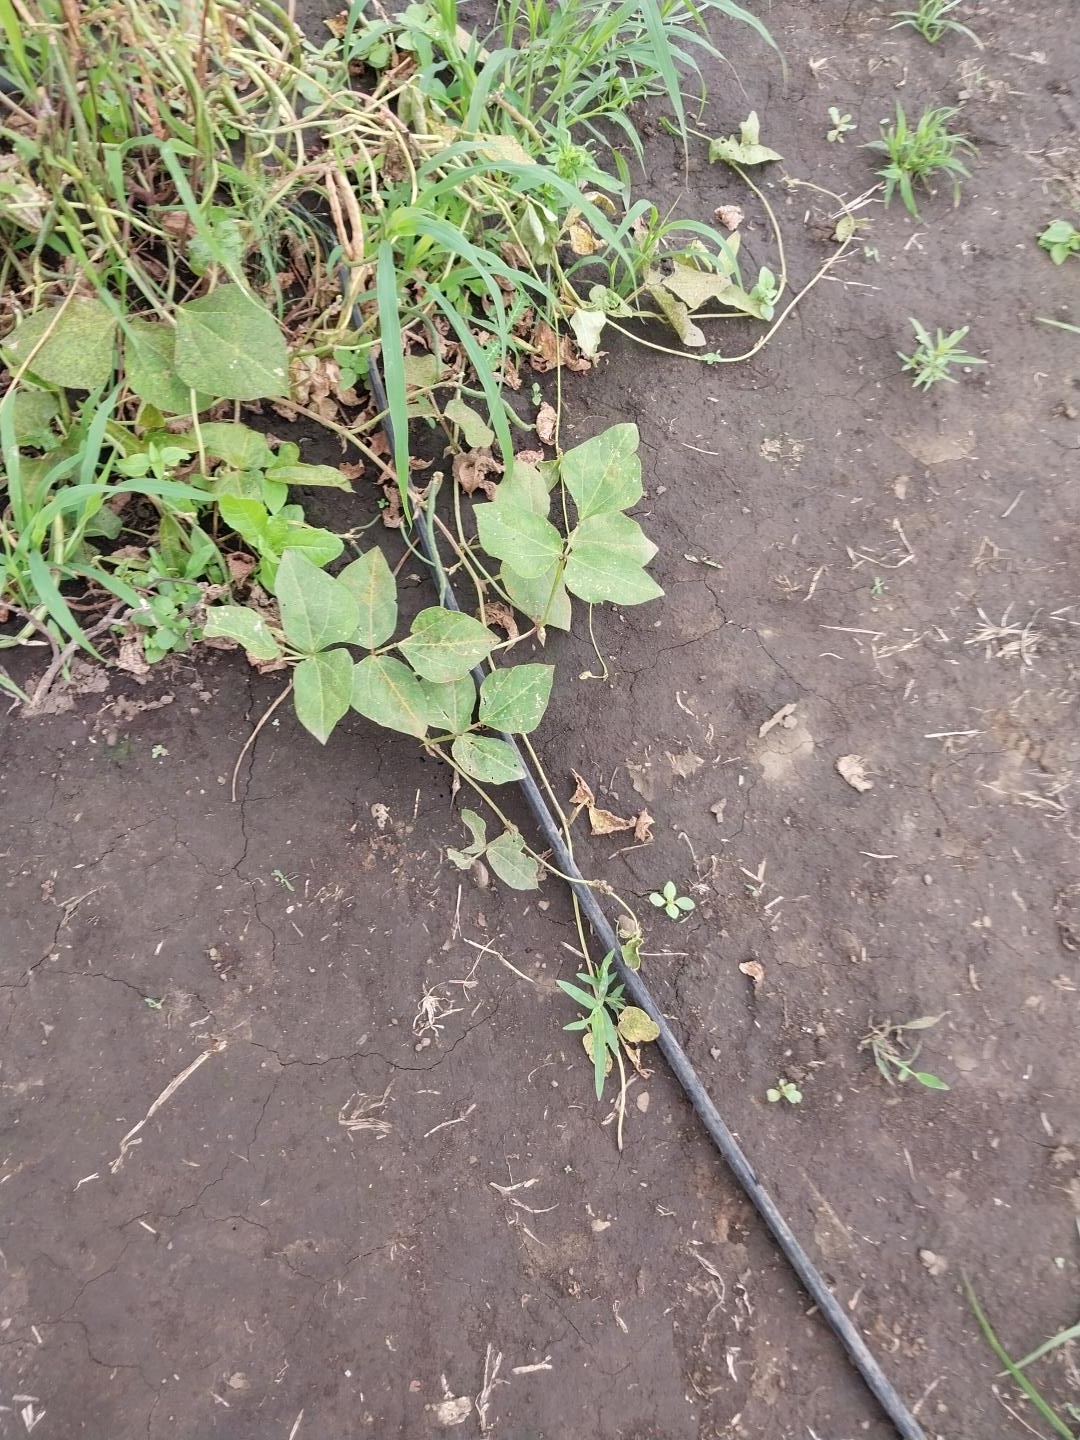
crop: cowpea
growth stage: development pod
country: Tanzania
